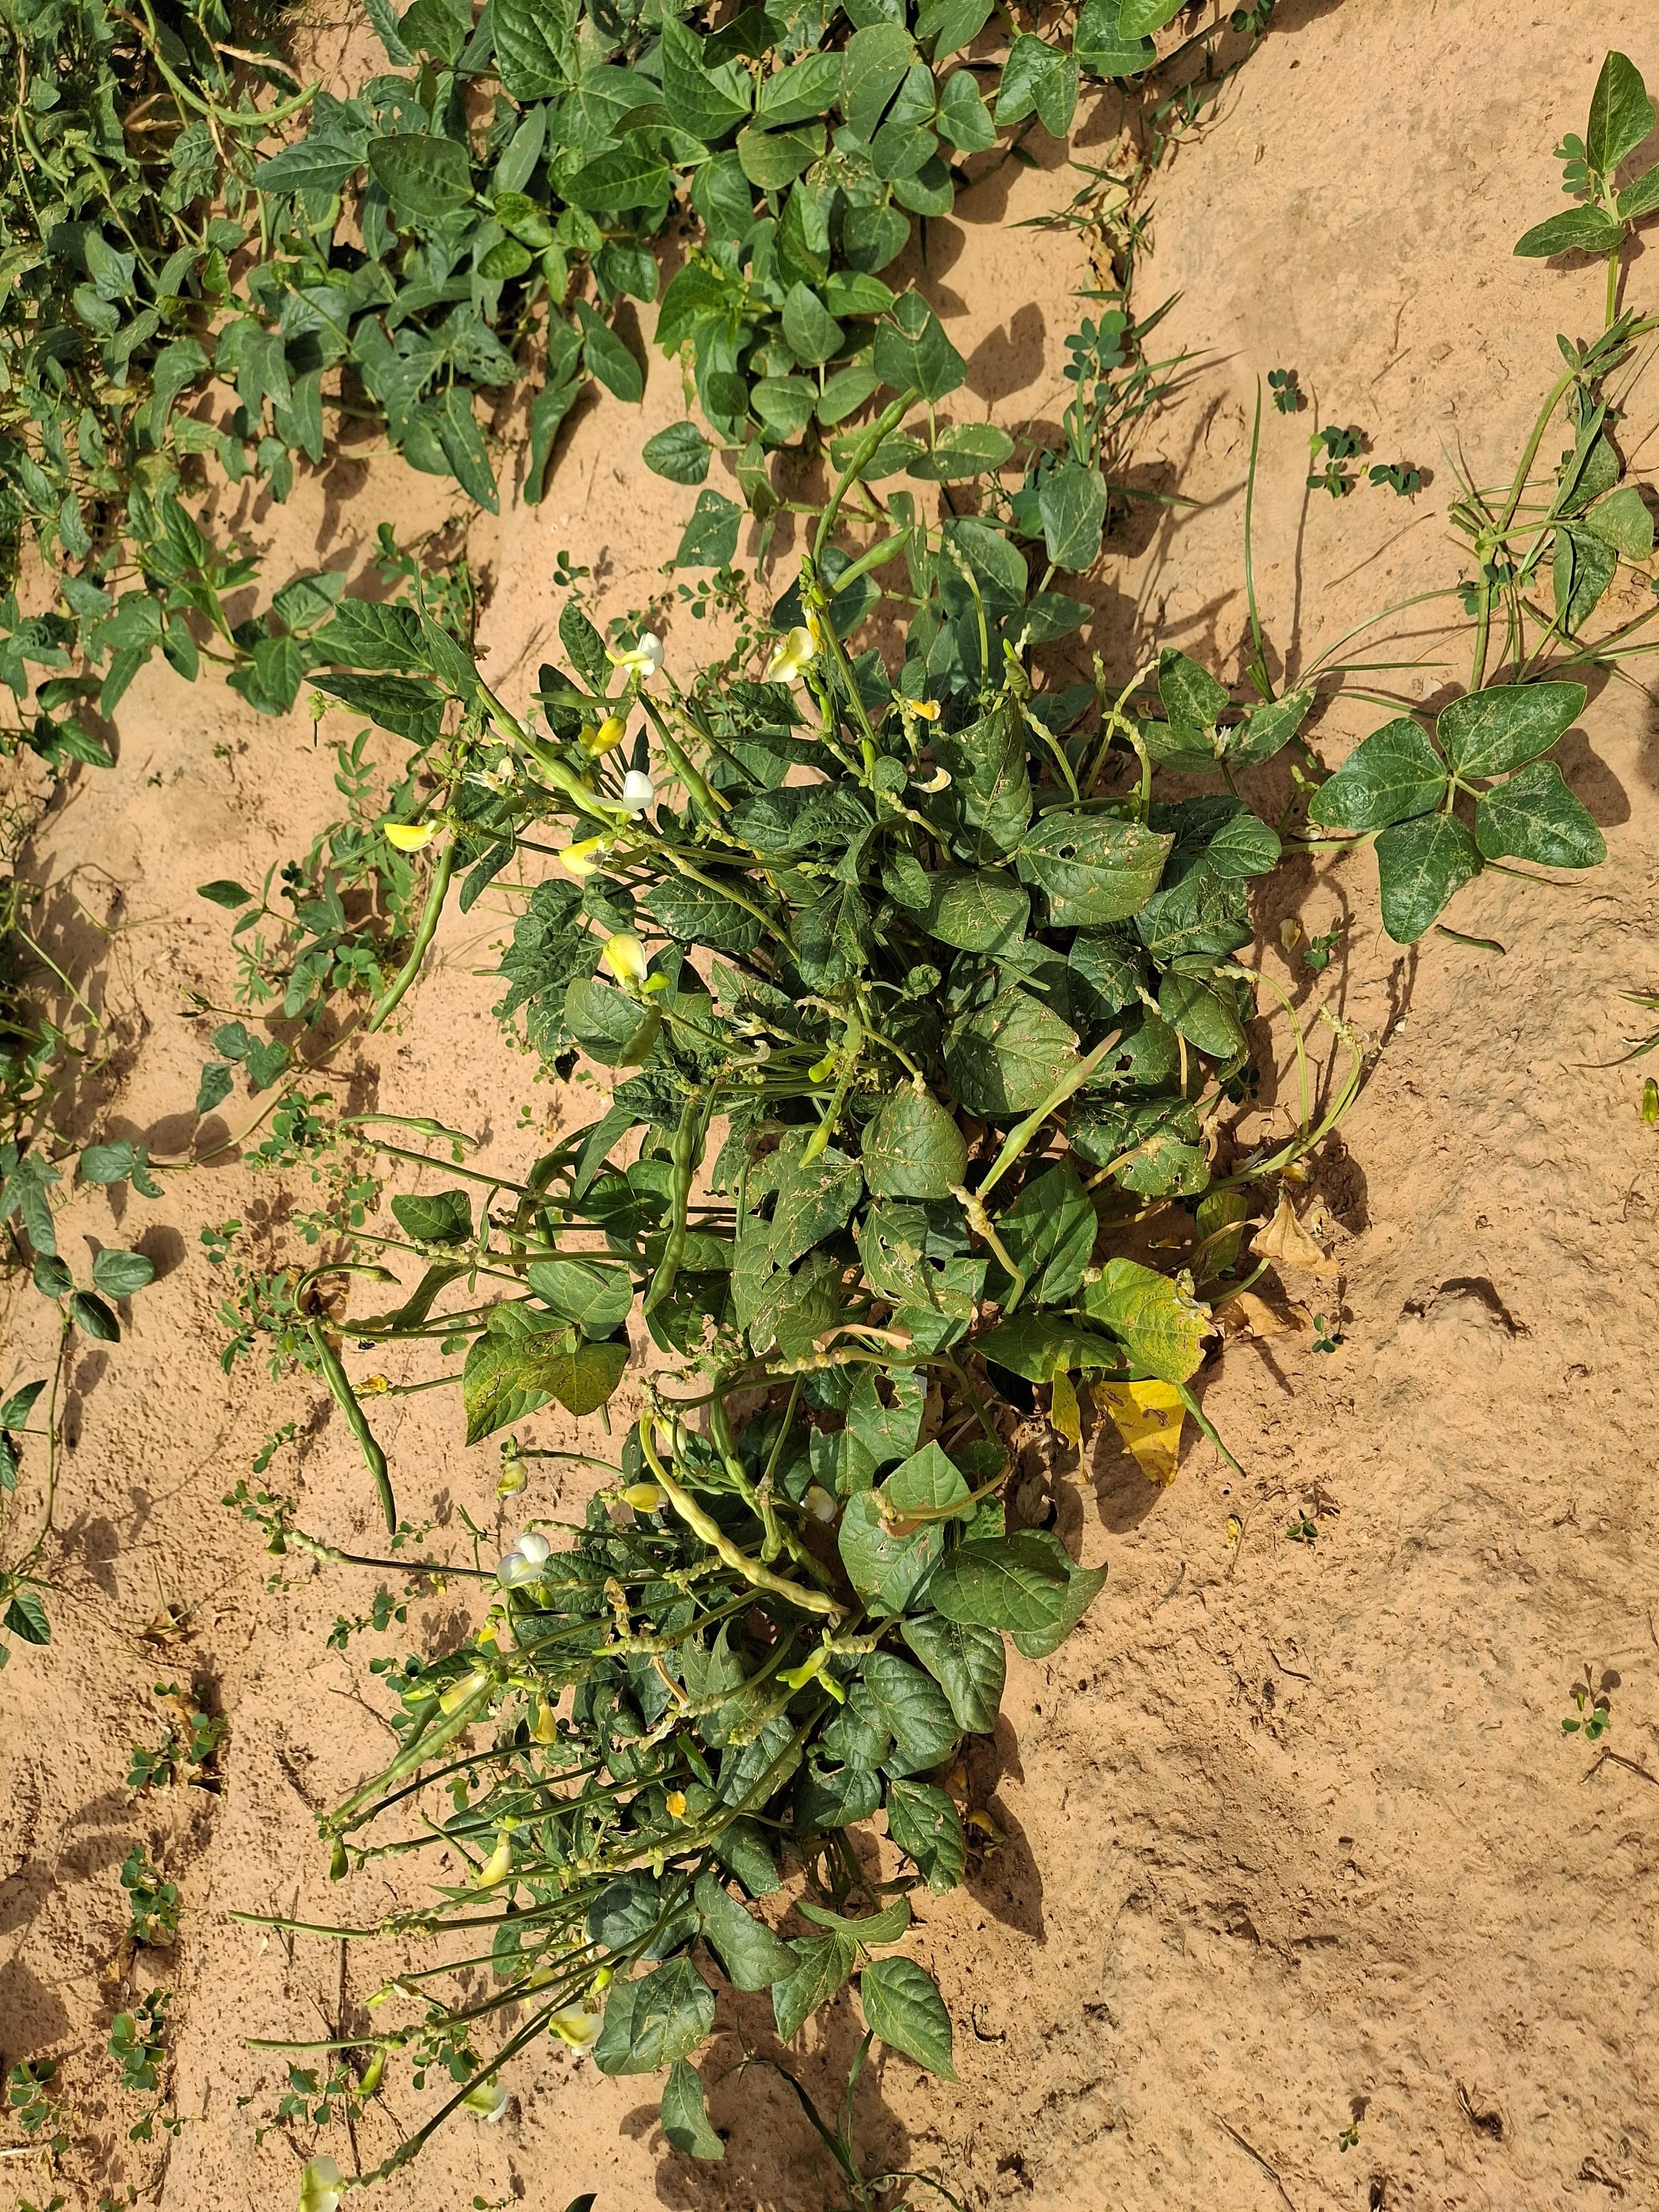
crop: cowpea
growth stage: harvest maturity
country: Nigeria
